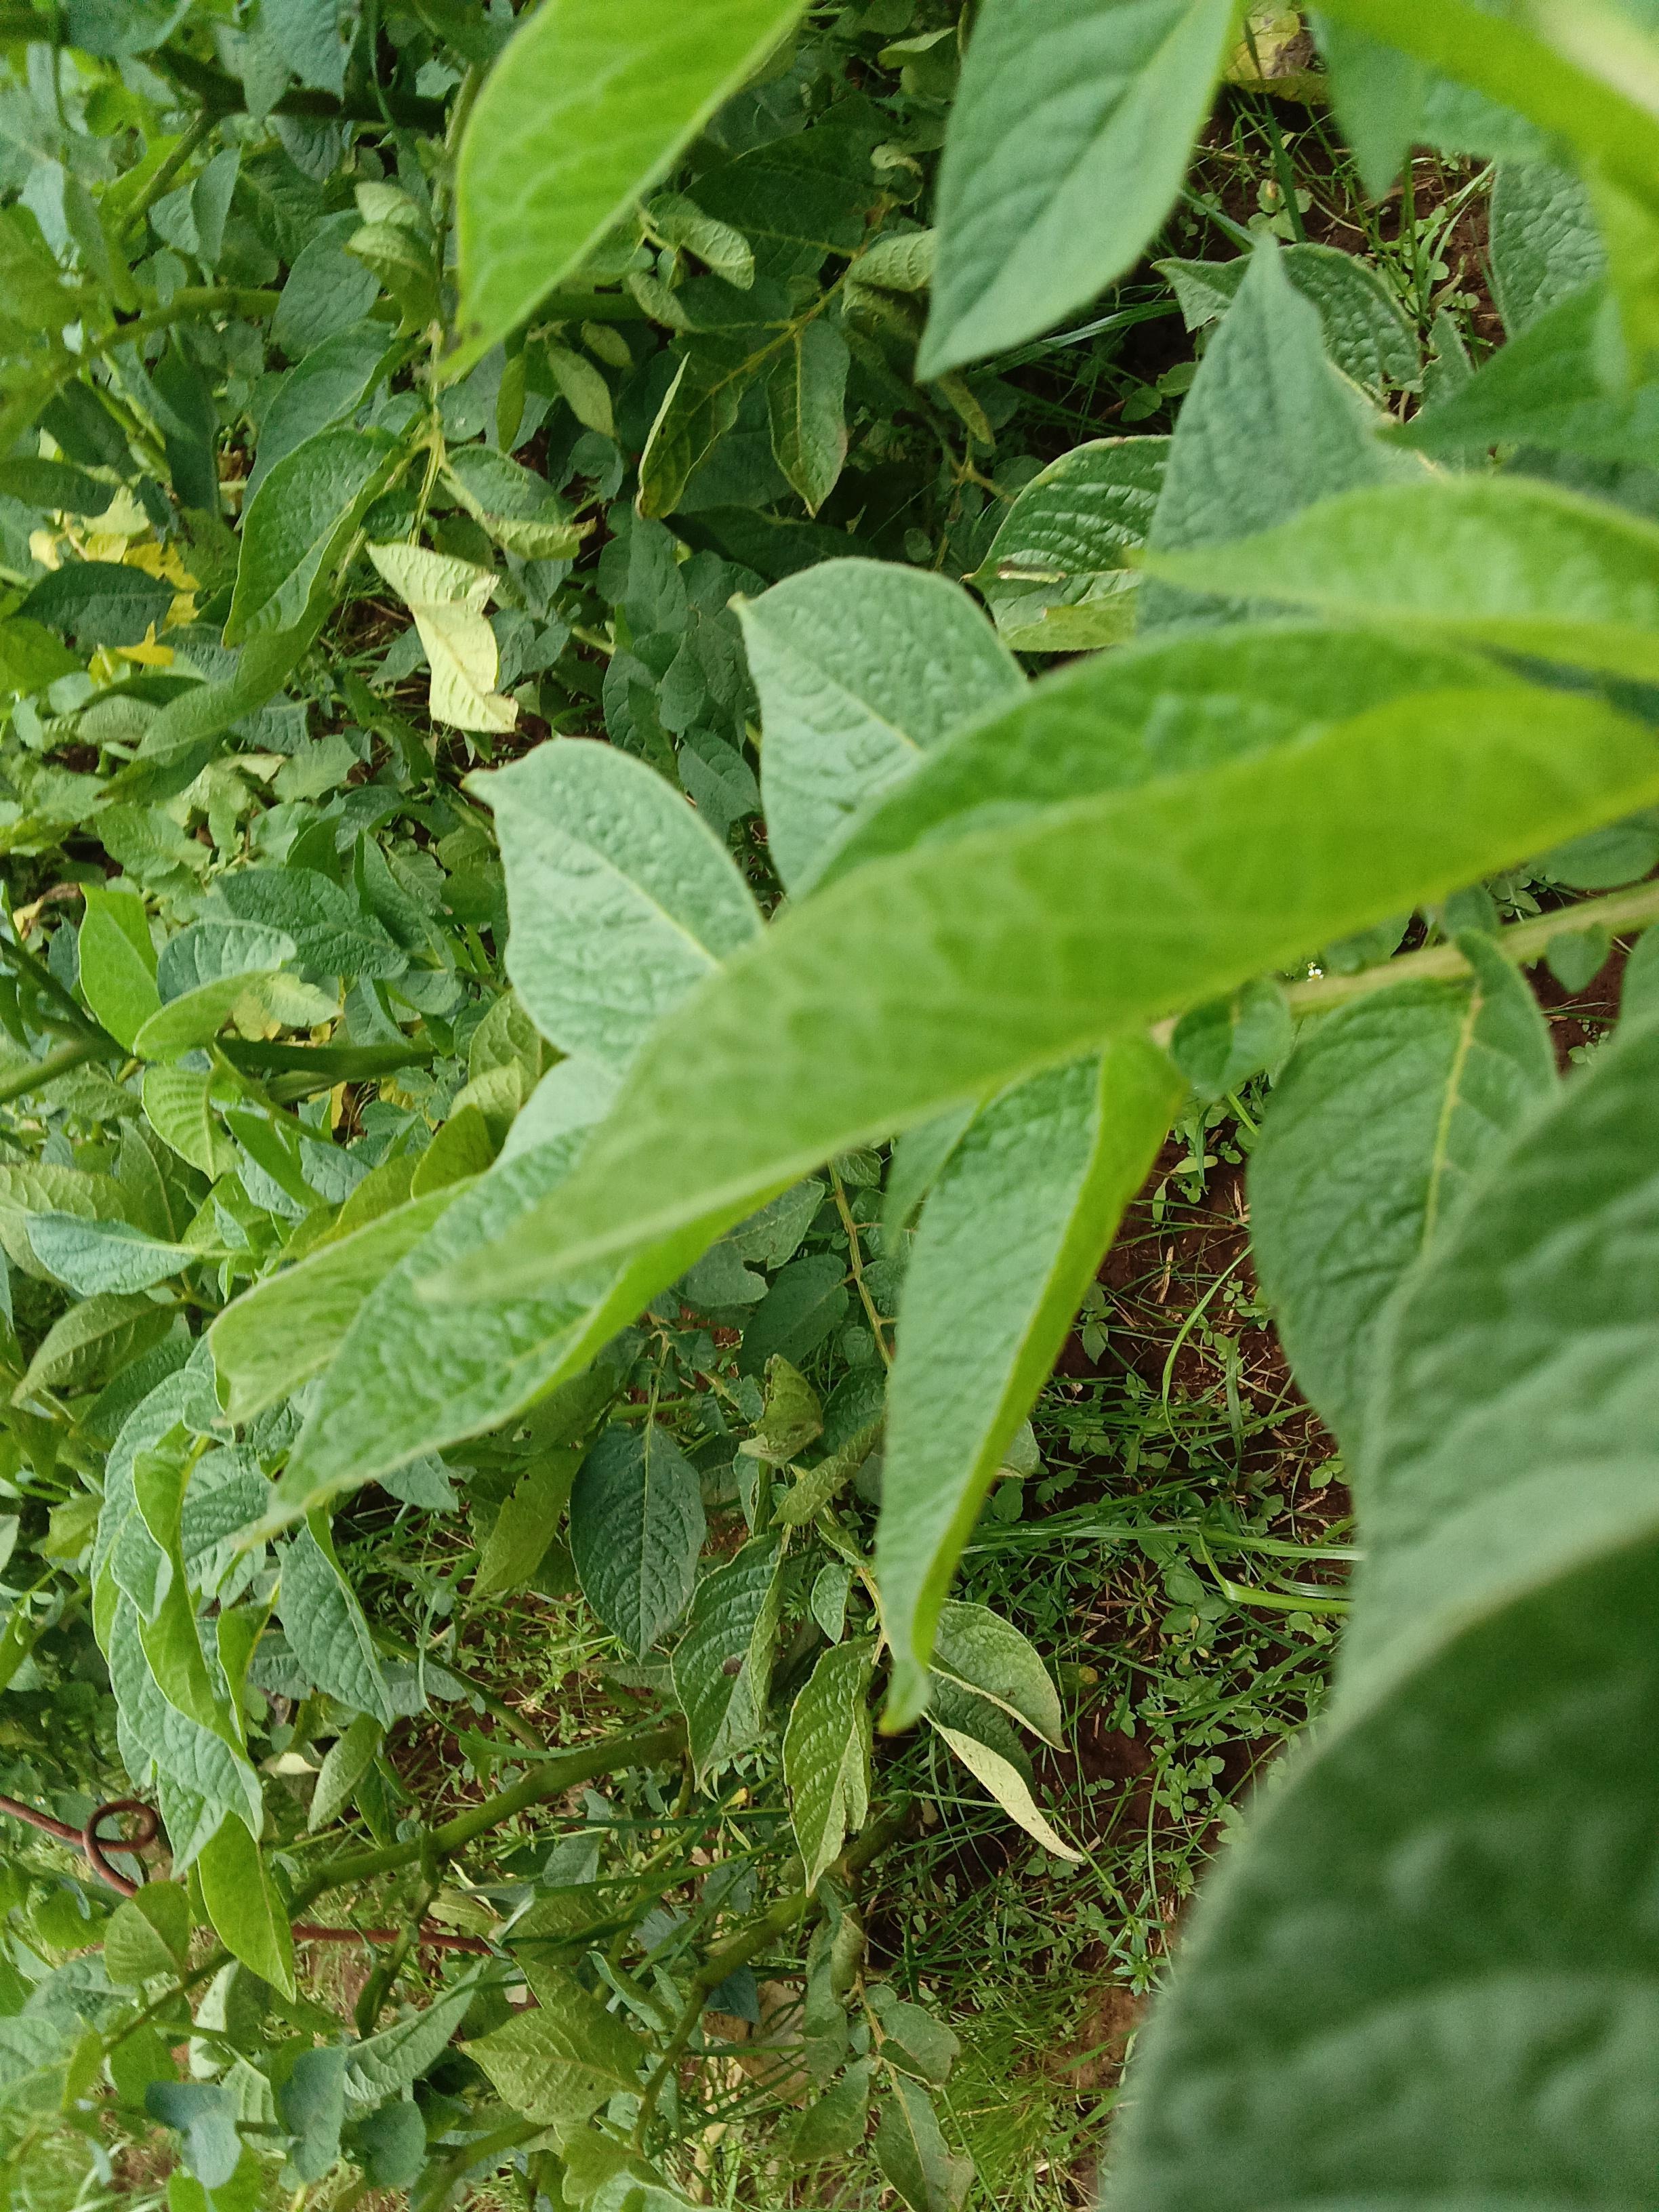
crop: potato
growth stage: flowering
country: Kenya
